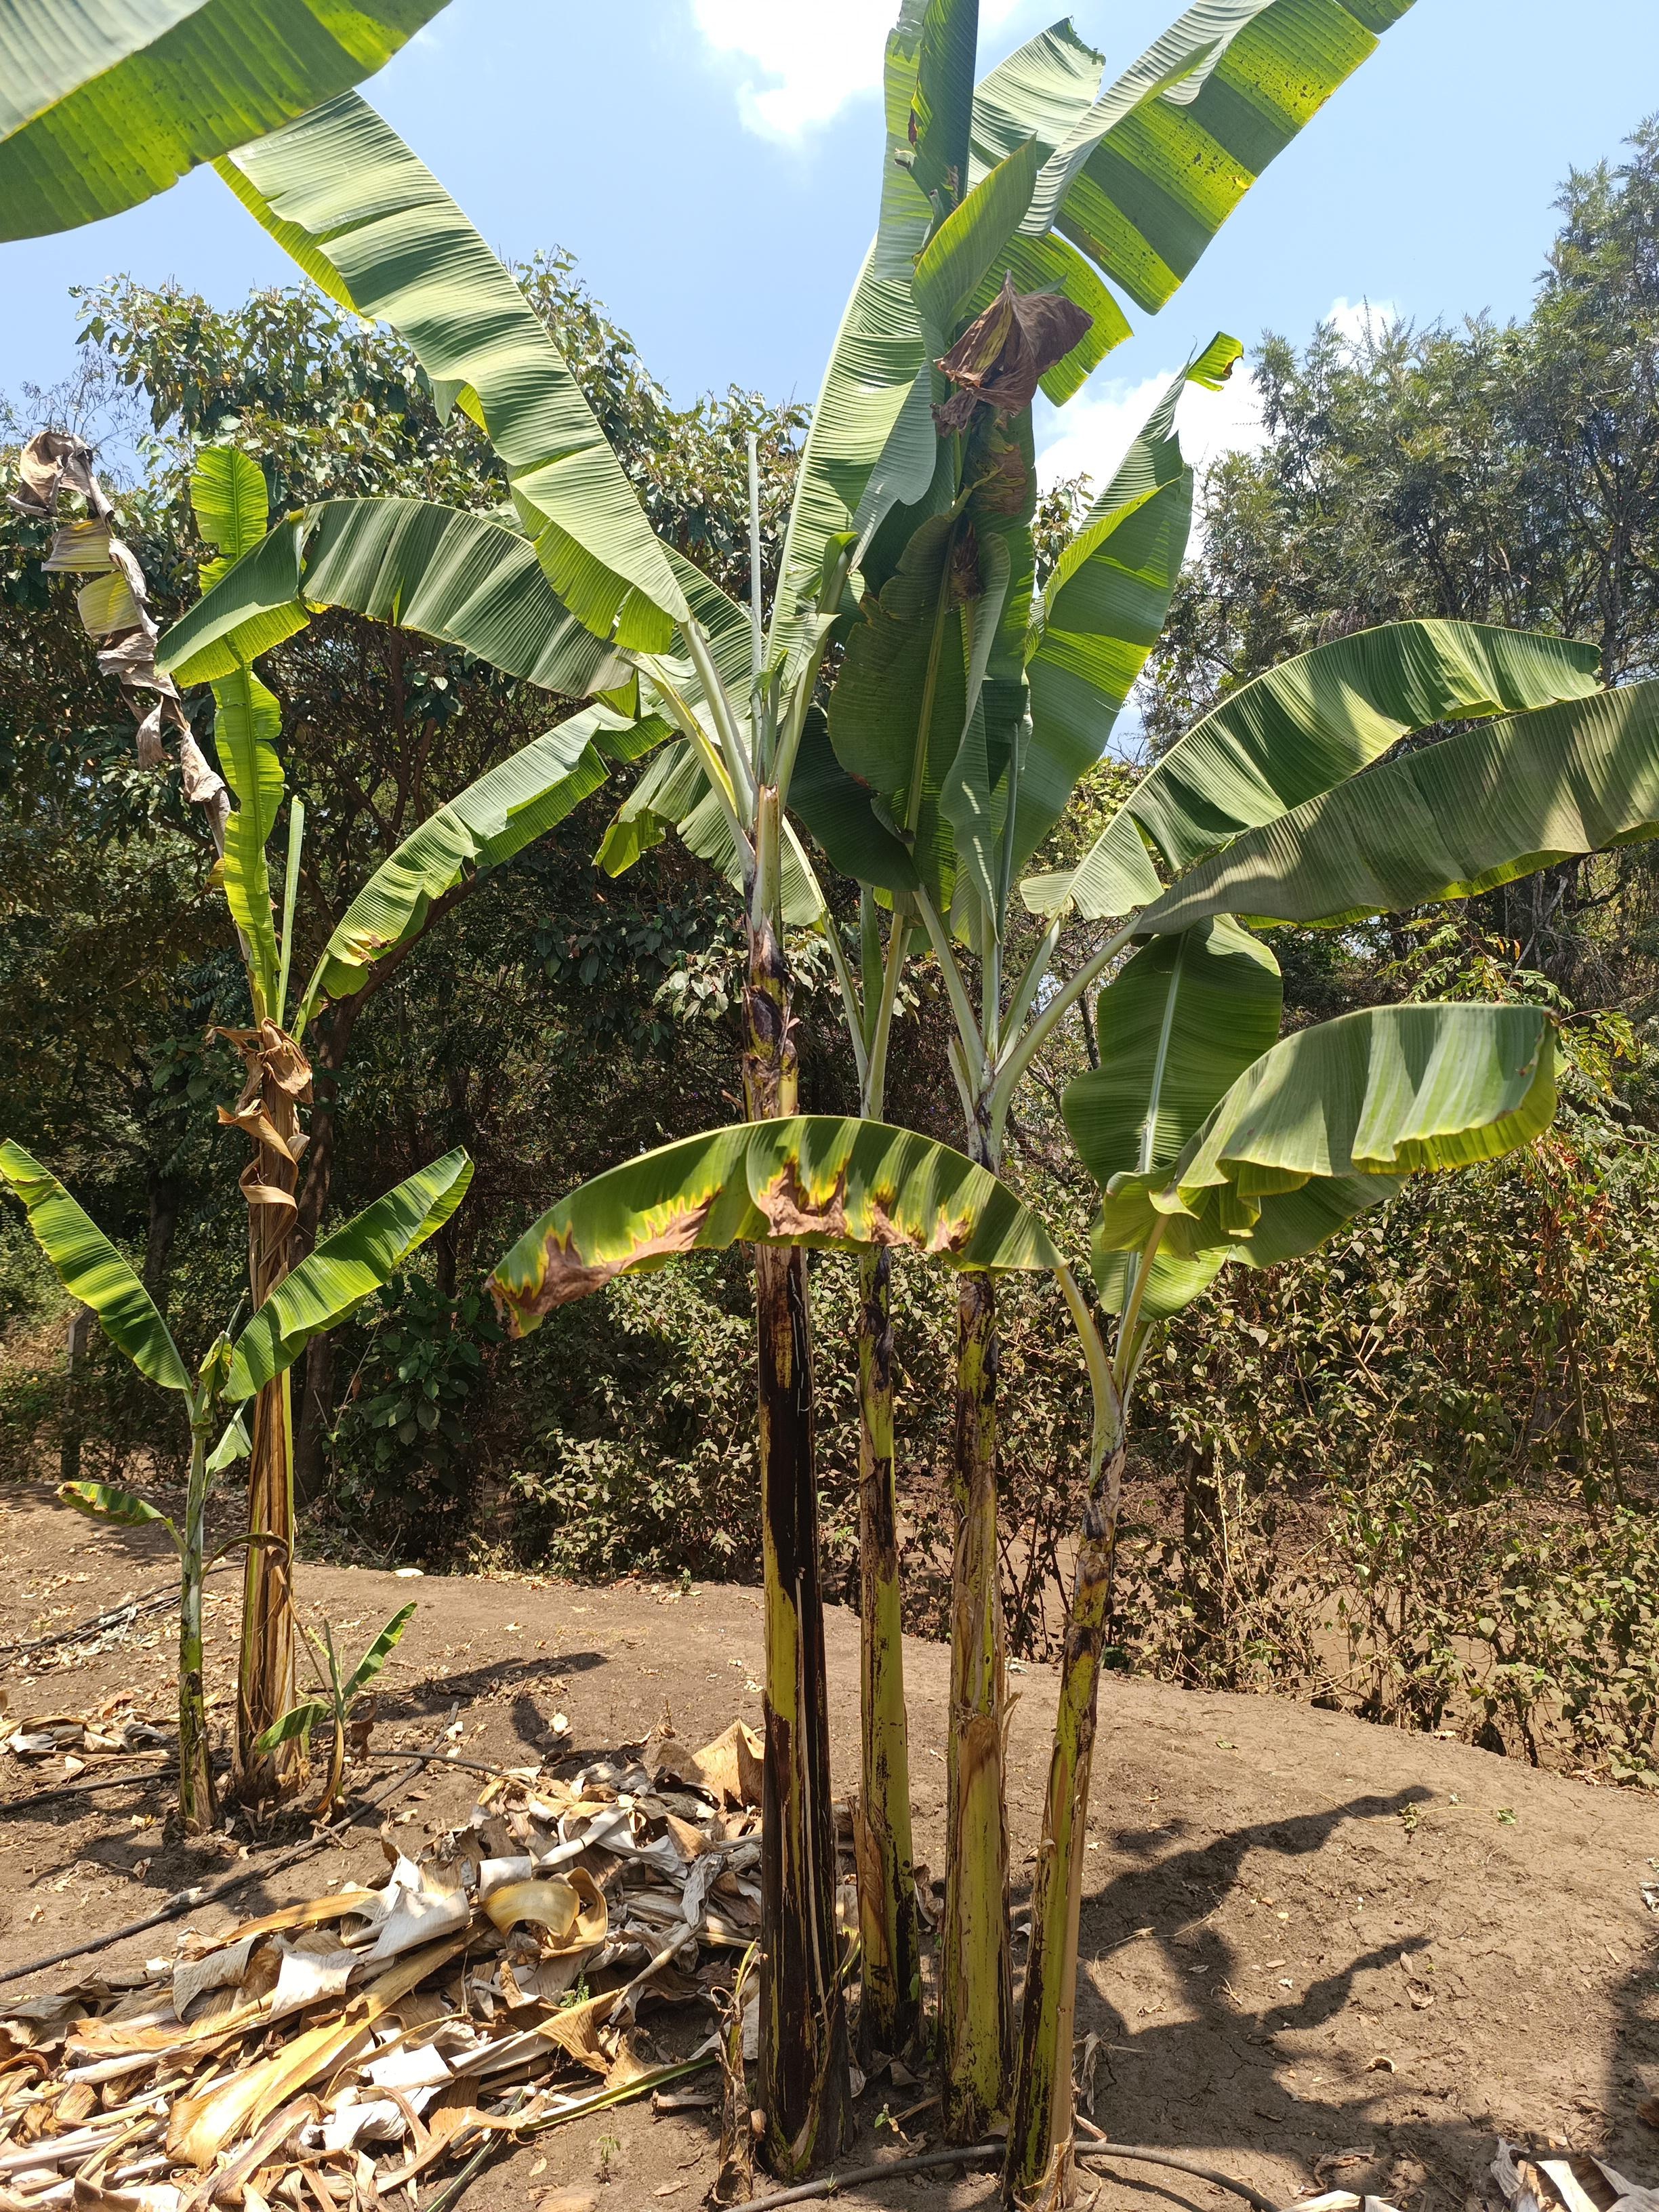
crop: banana
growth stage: vegetative
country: Tanzania
